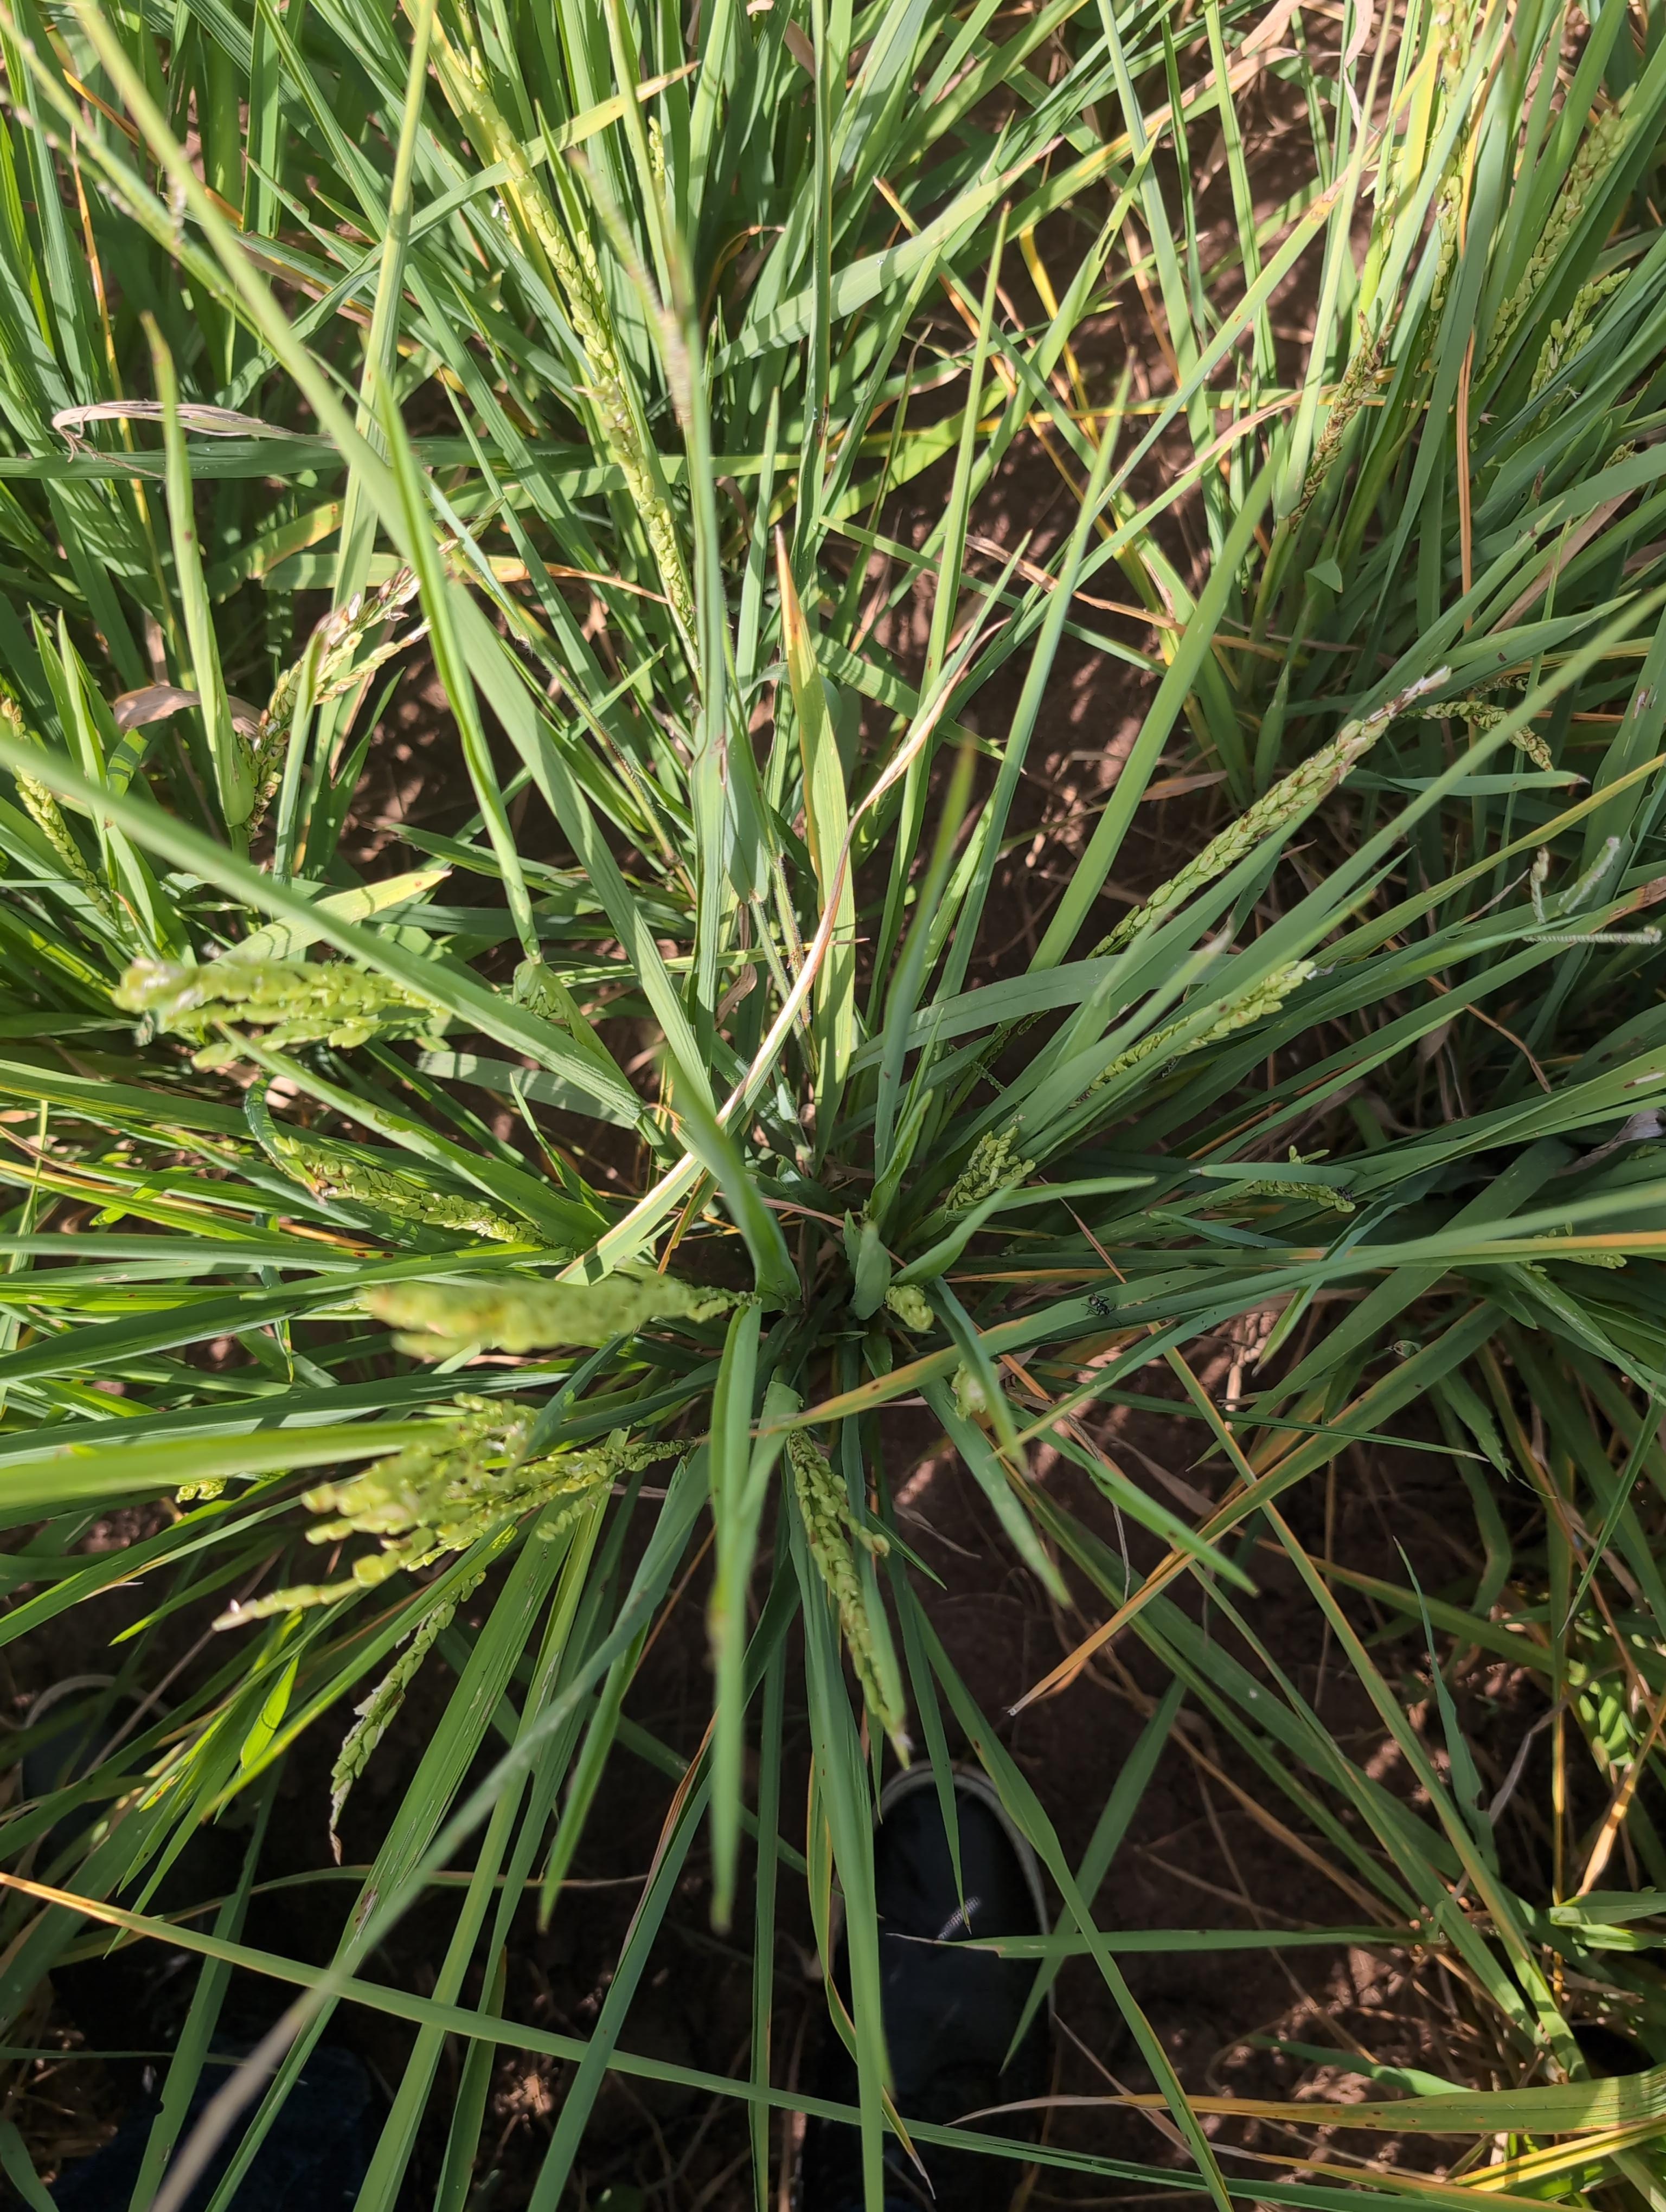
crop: rice
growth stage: stage dough
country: Côte d'Ivoire
